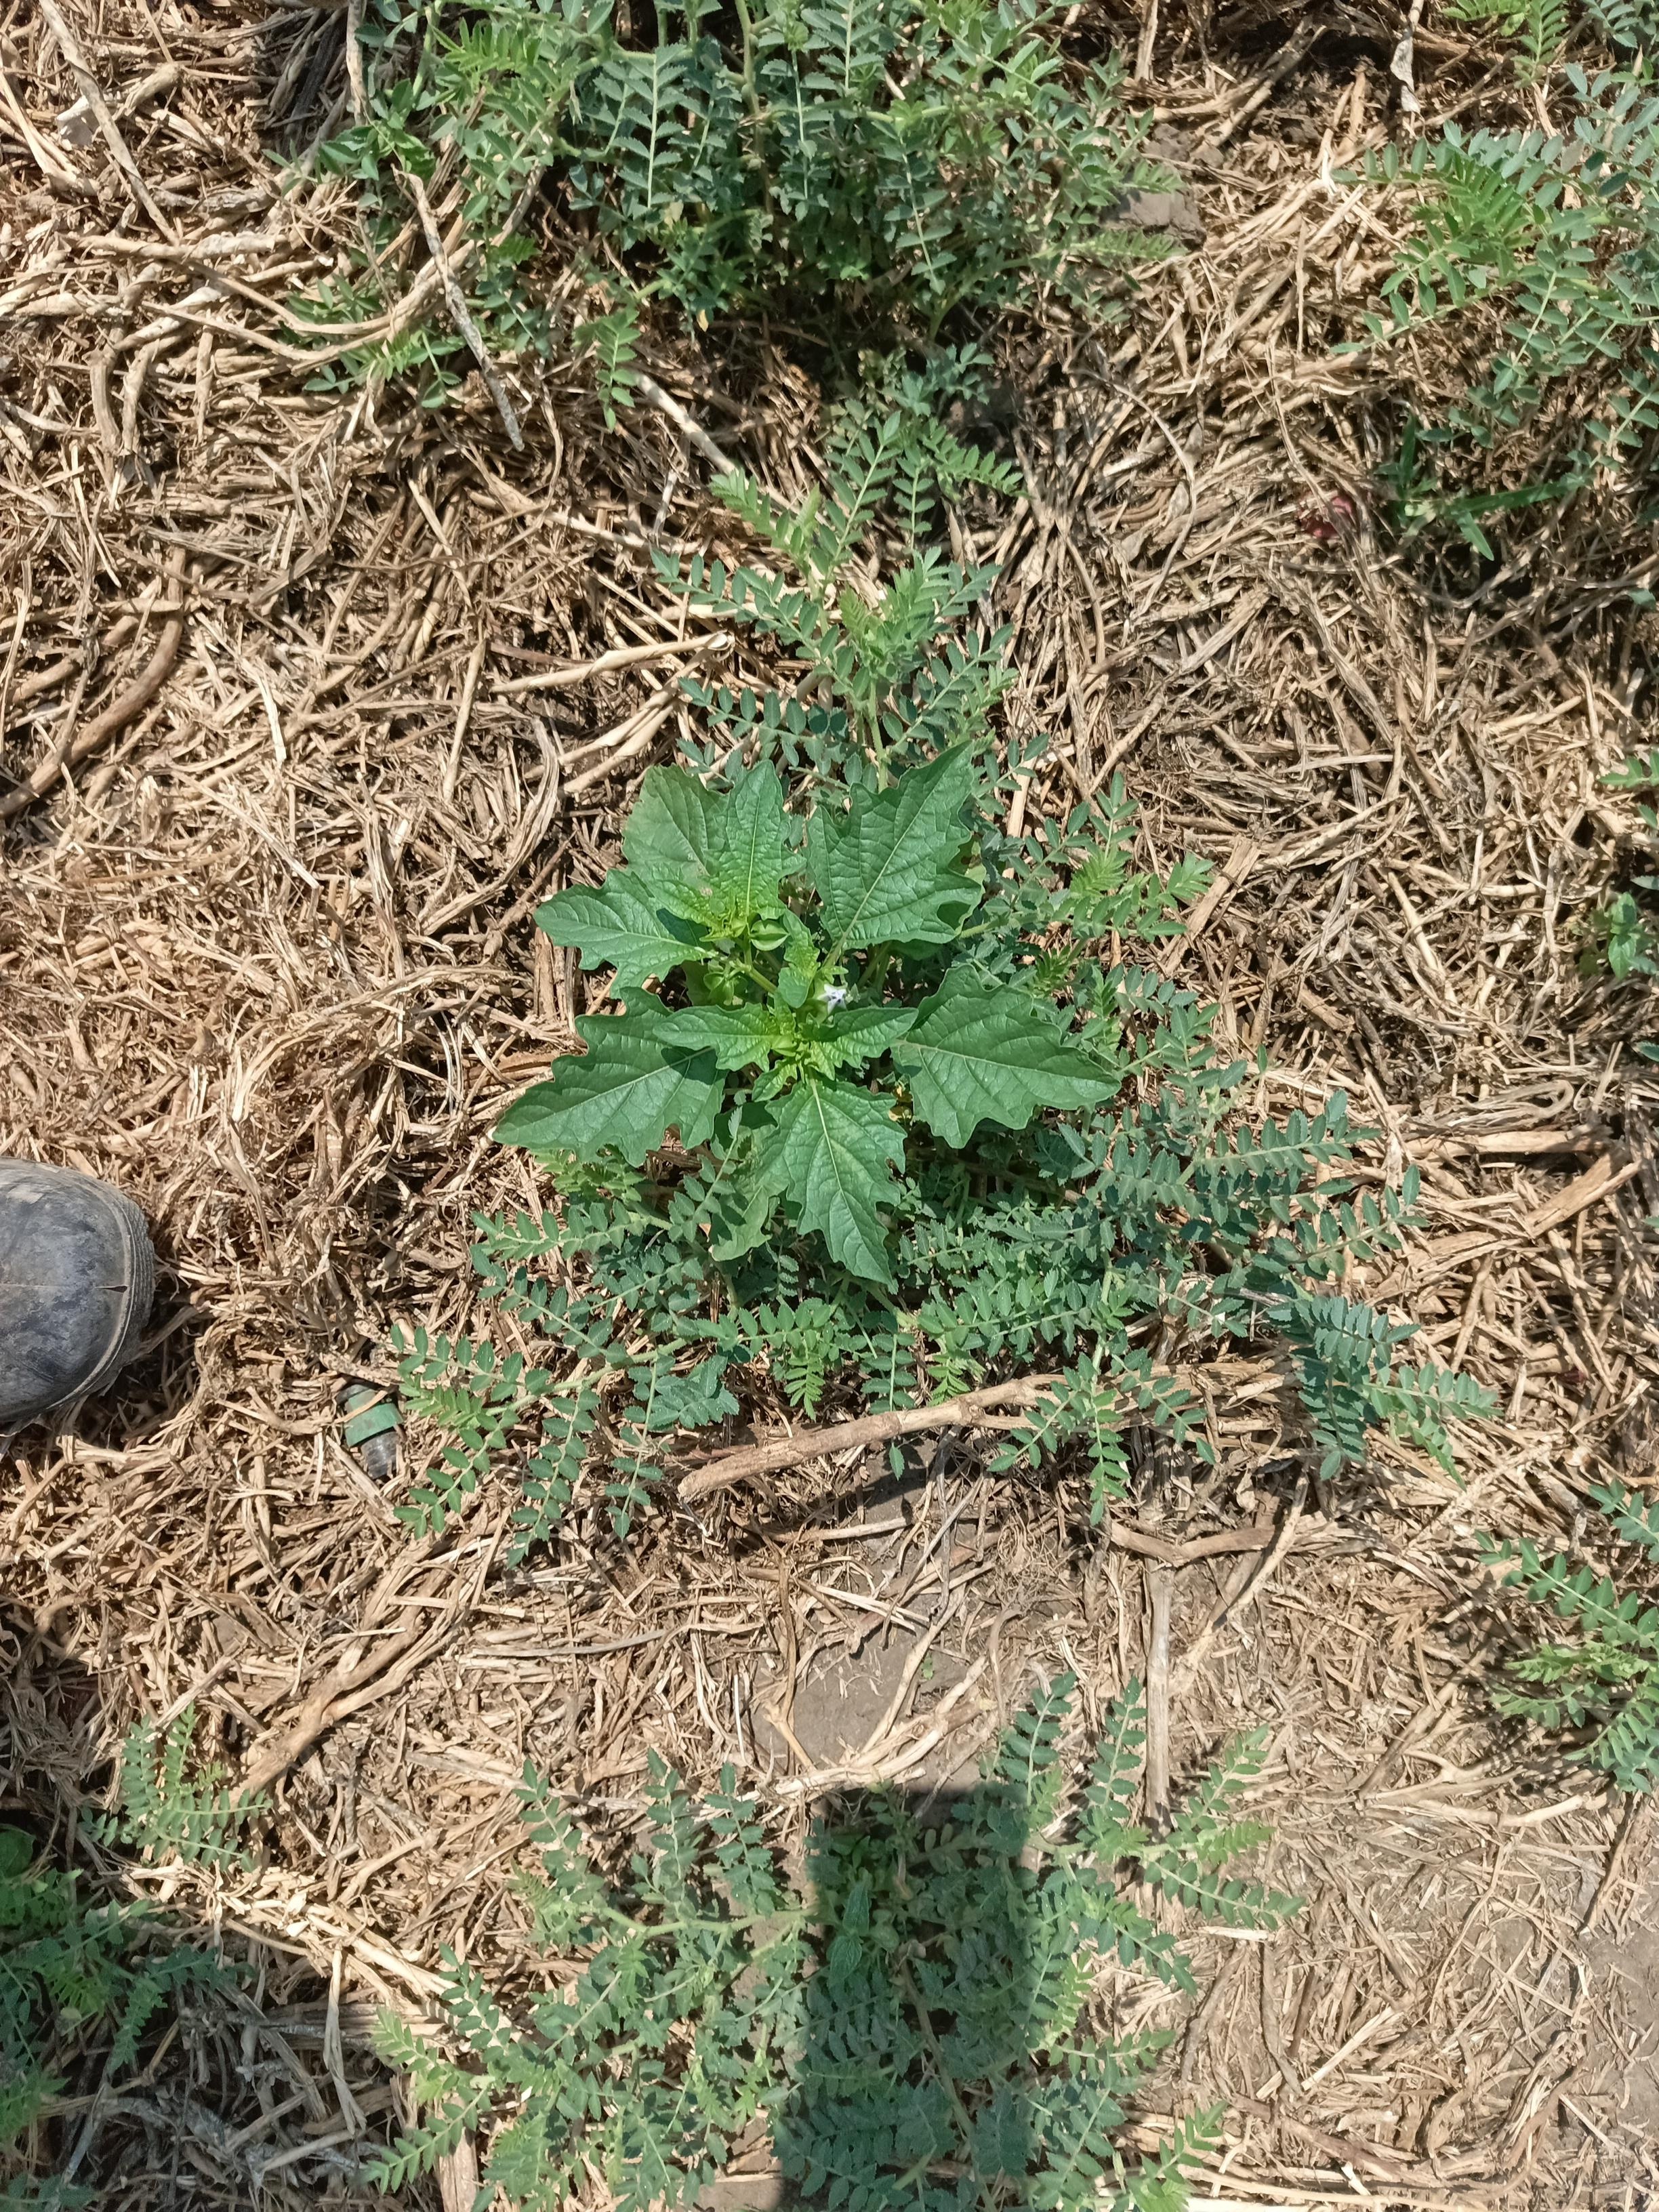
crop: chickpea
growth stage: flowering
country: Tanzania
